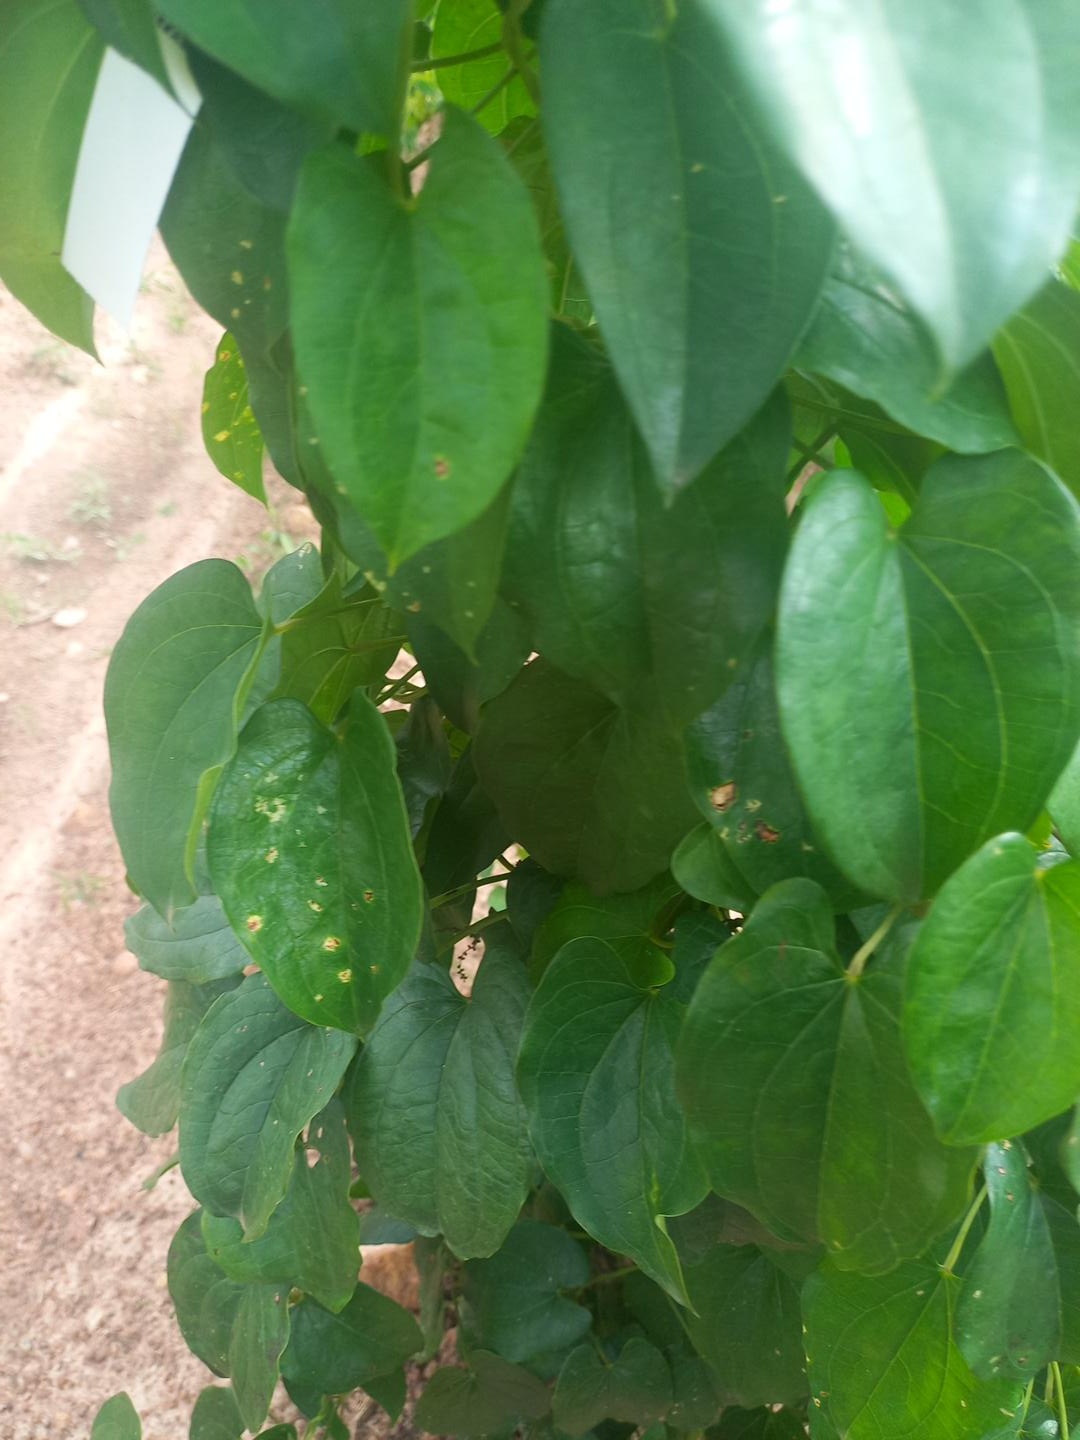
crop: yam
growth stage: vegetative
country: Nigeria
